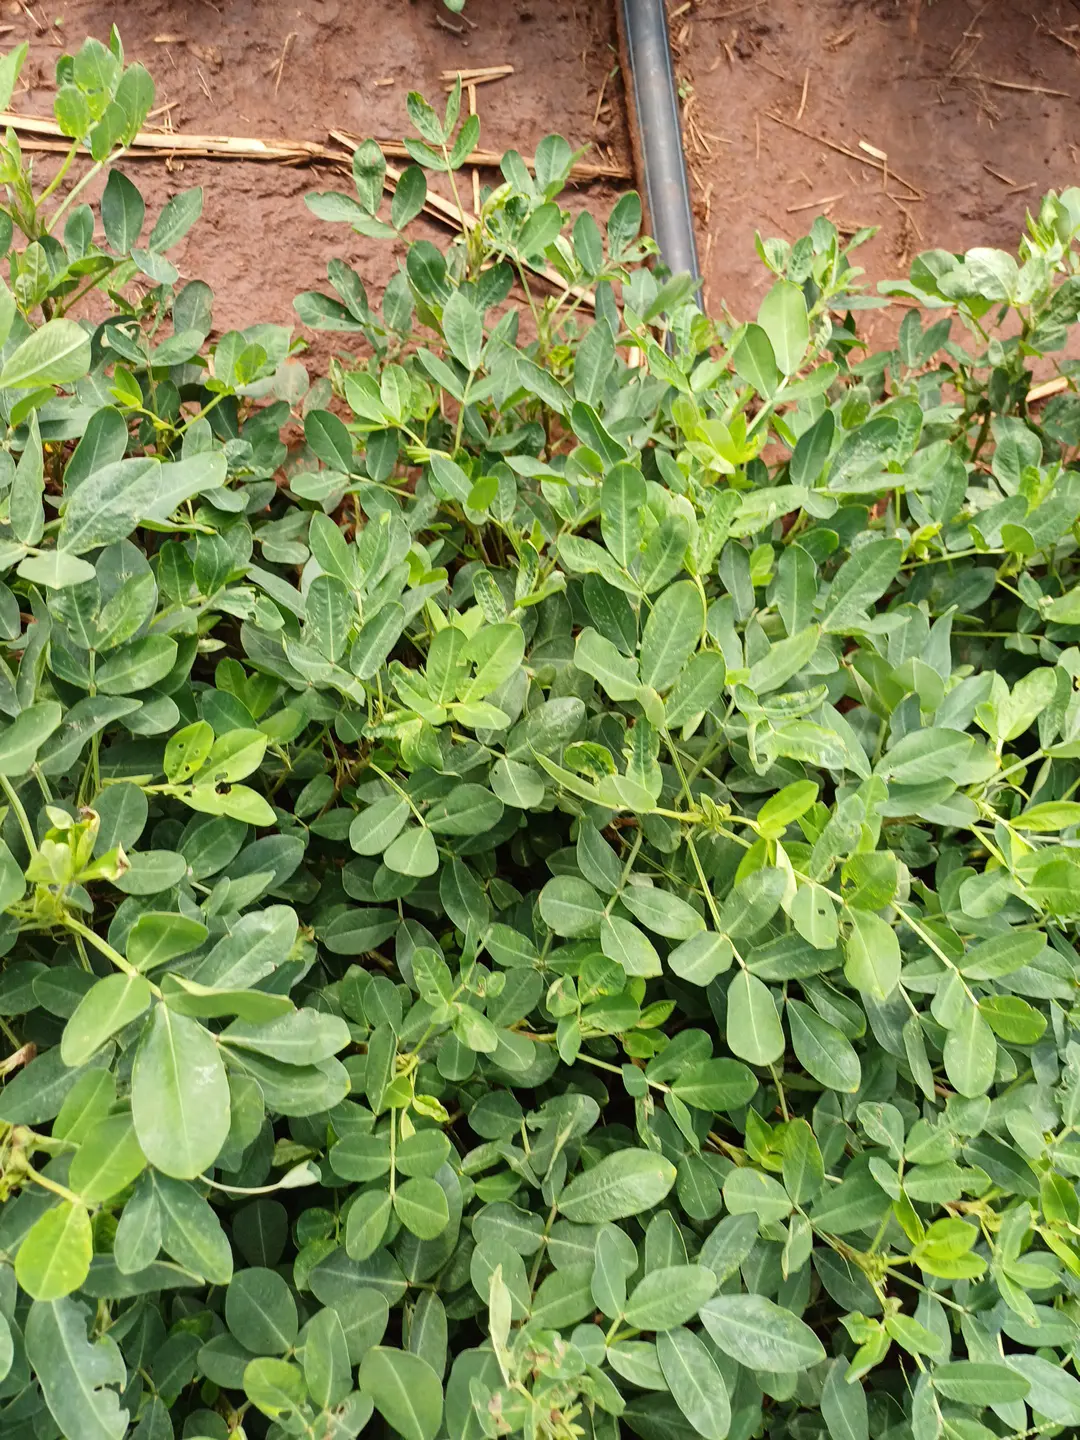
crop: groundnut
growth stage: flowering
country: Kenya
